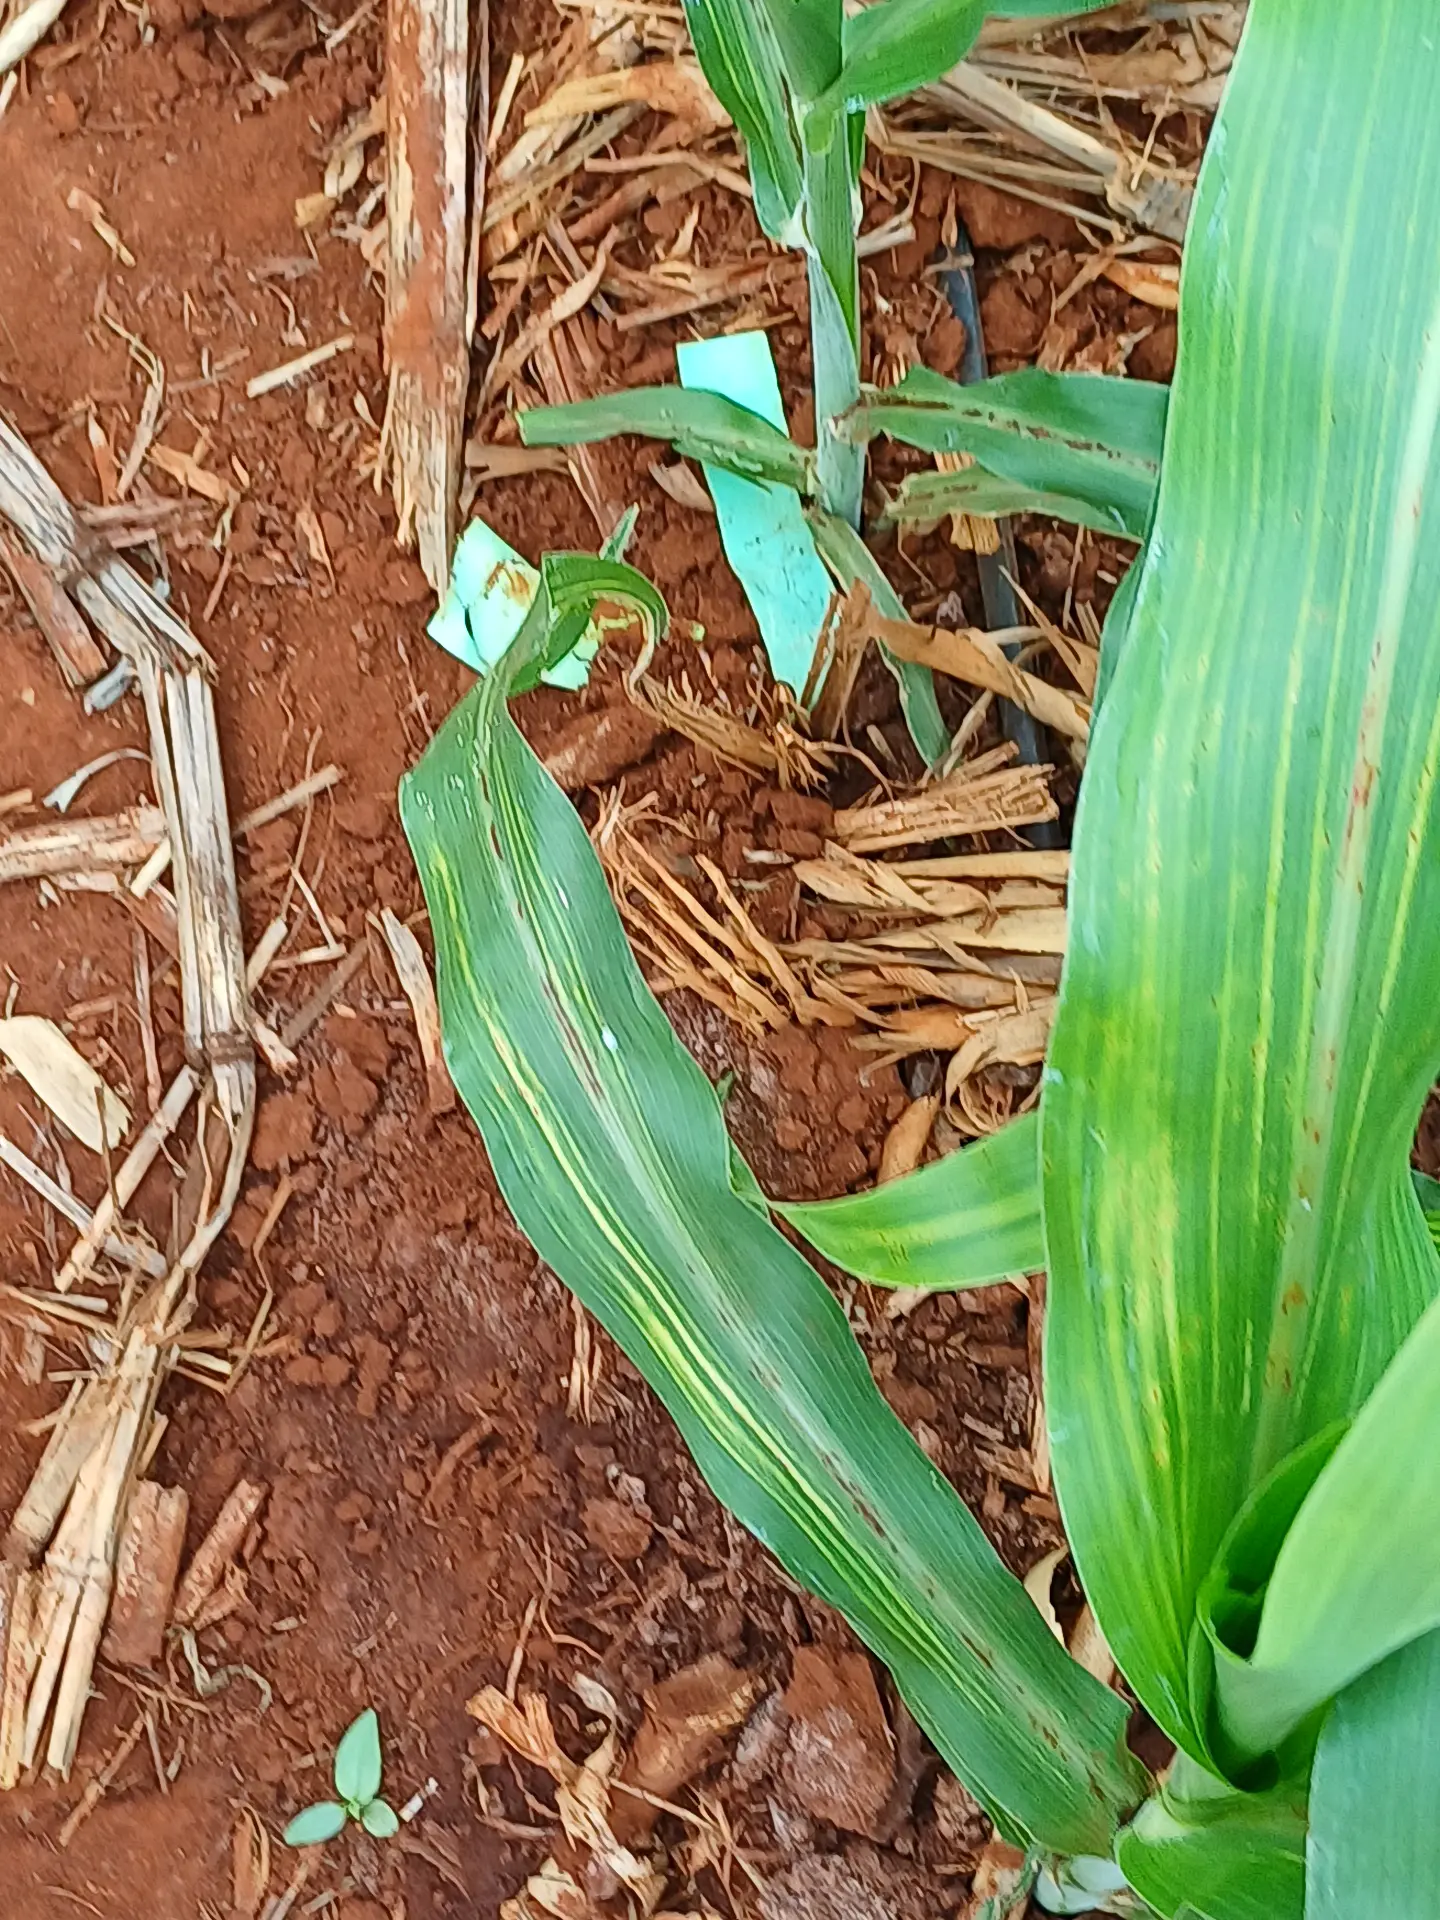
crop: sorghum
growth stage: vegetative
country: Kenya
